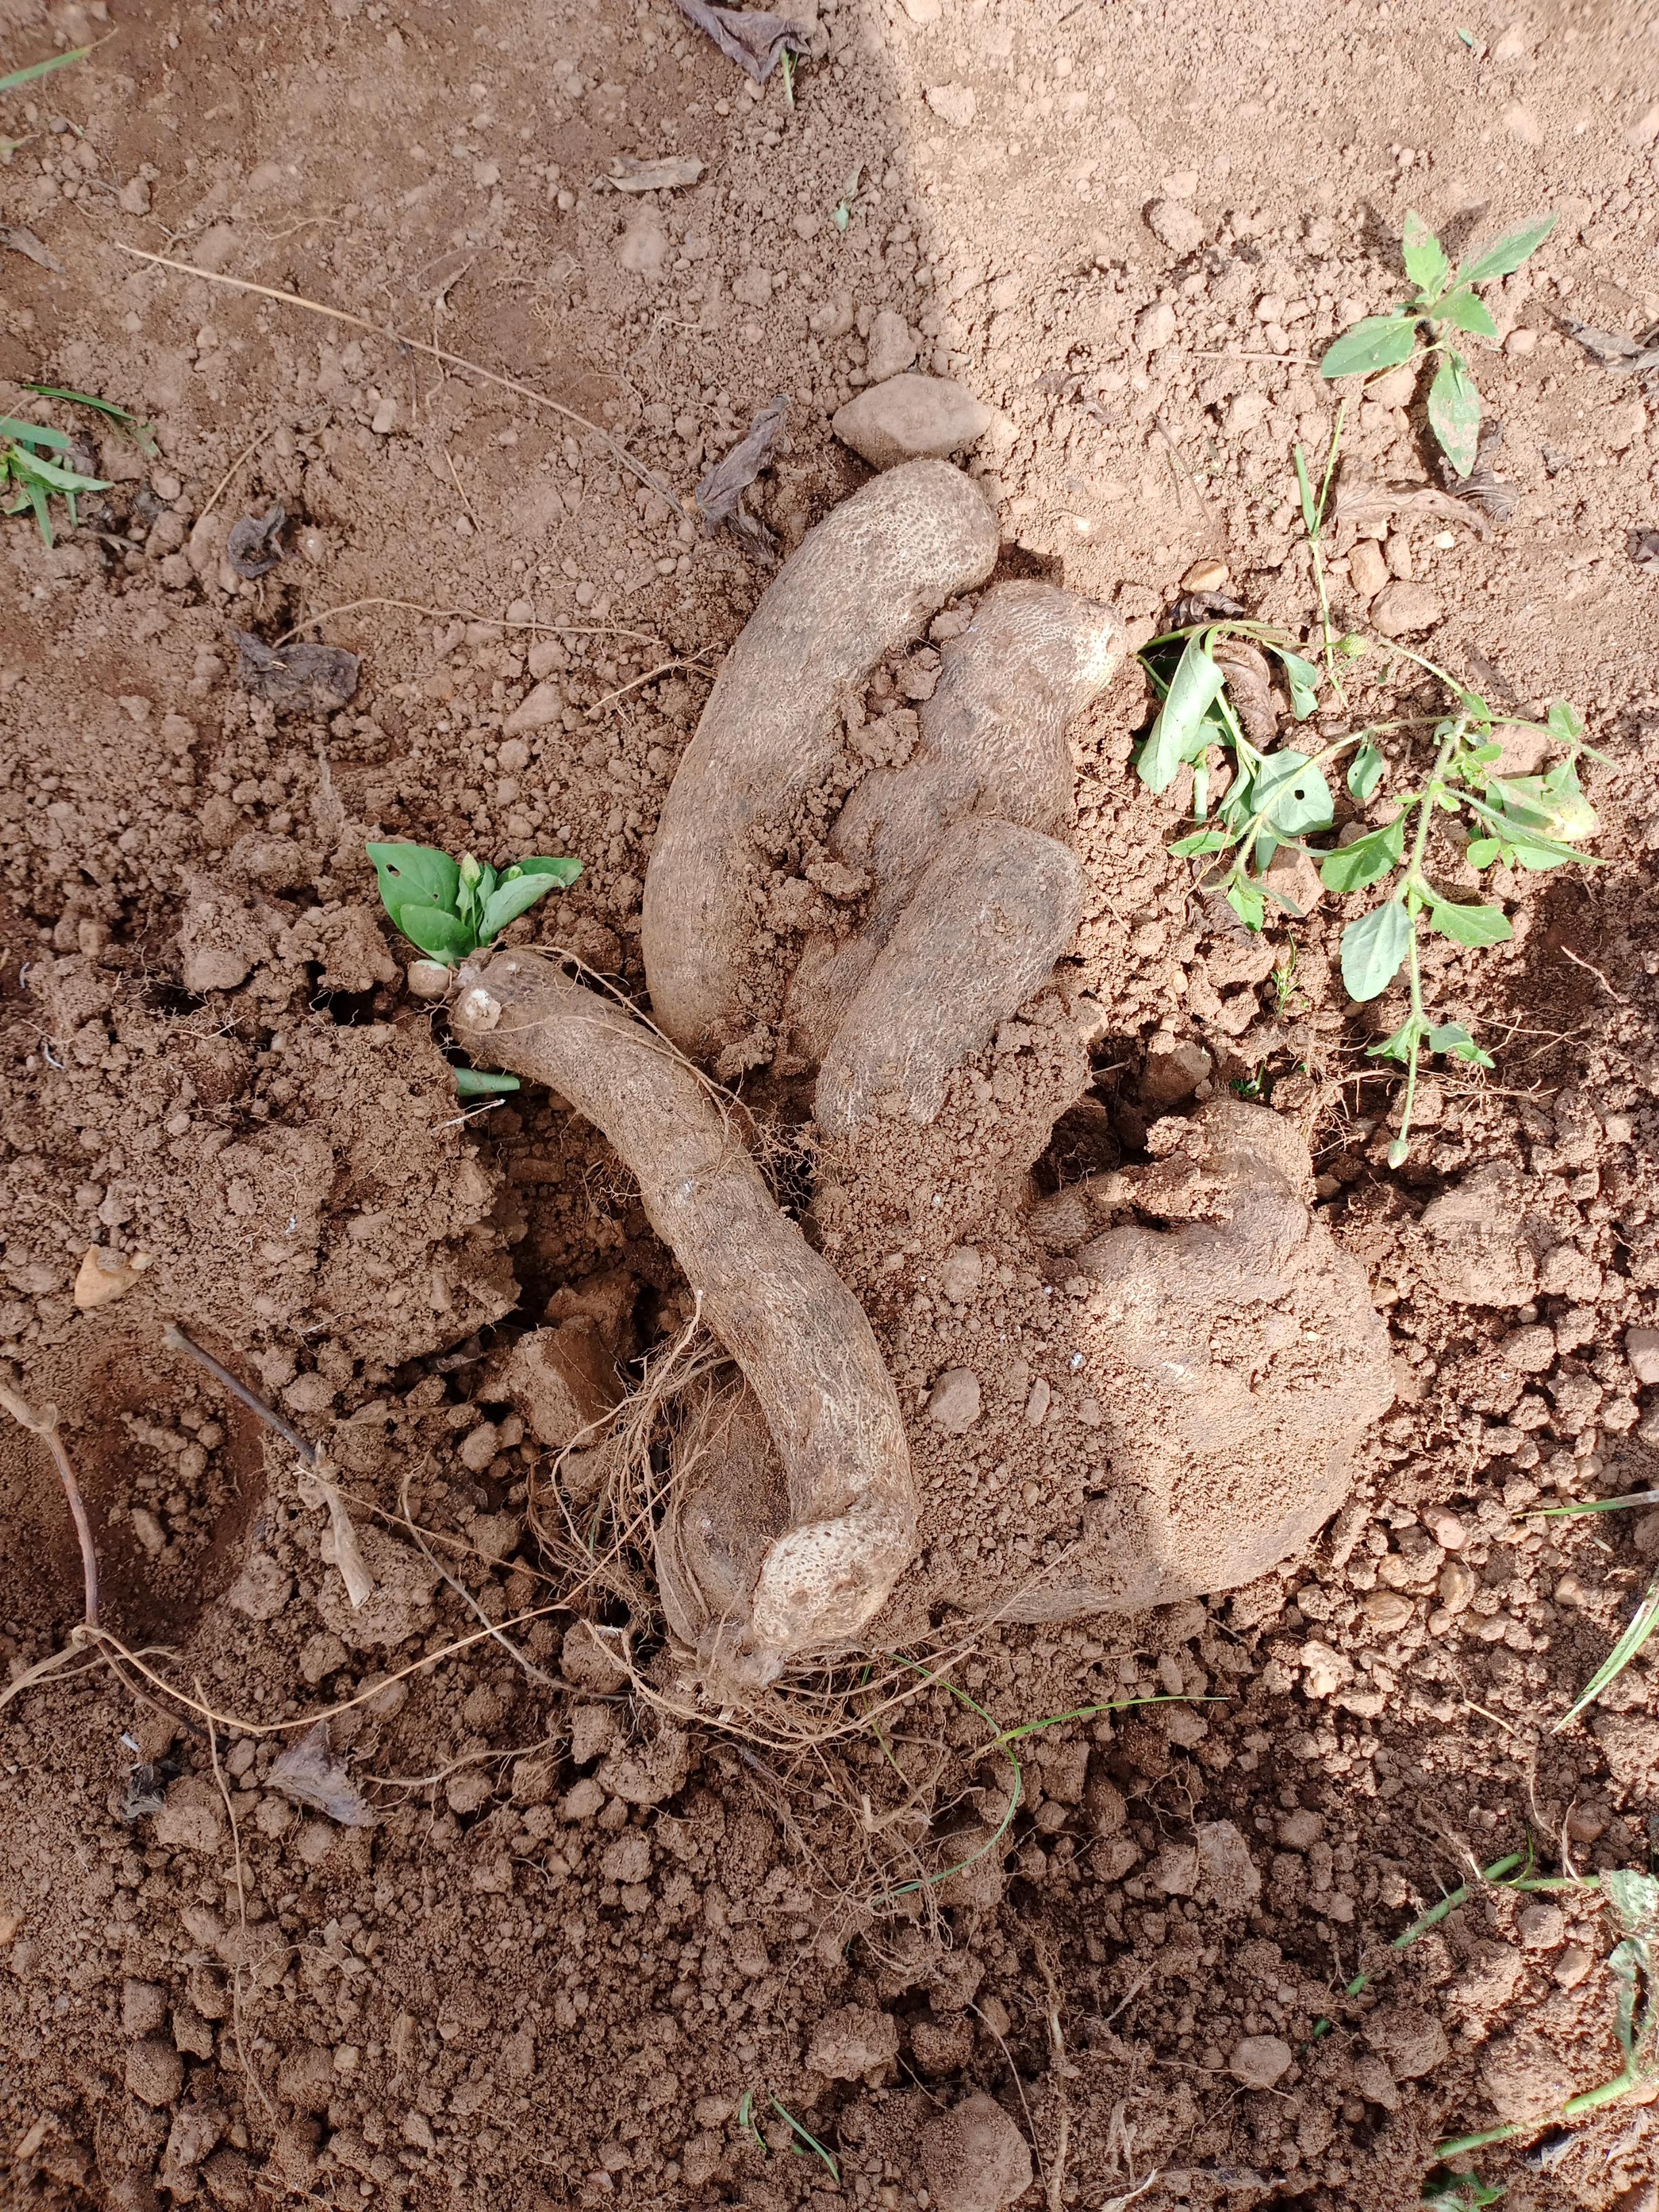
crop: yam
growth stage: harvest
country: Nigeria
